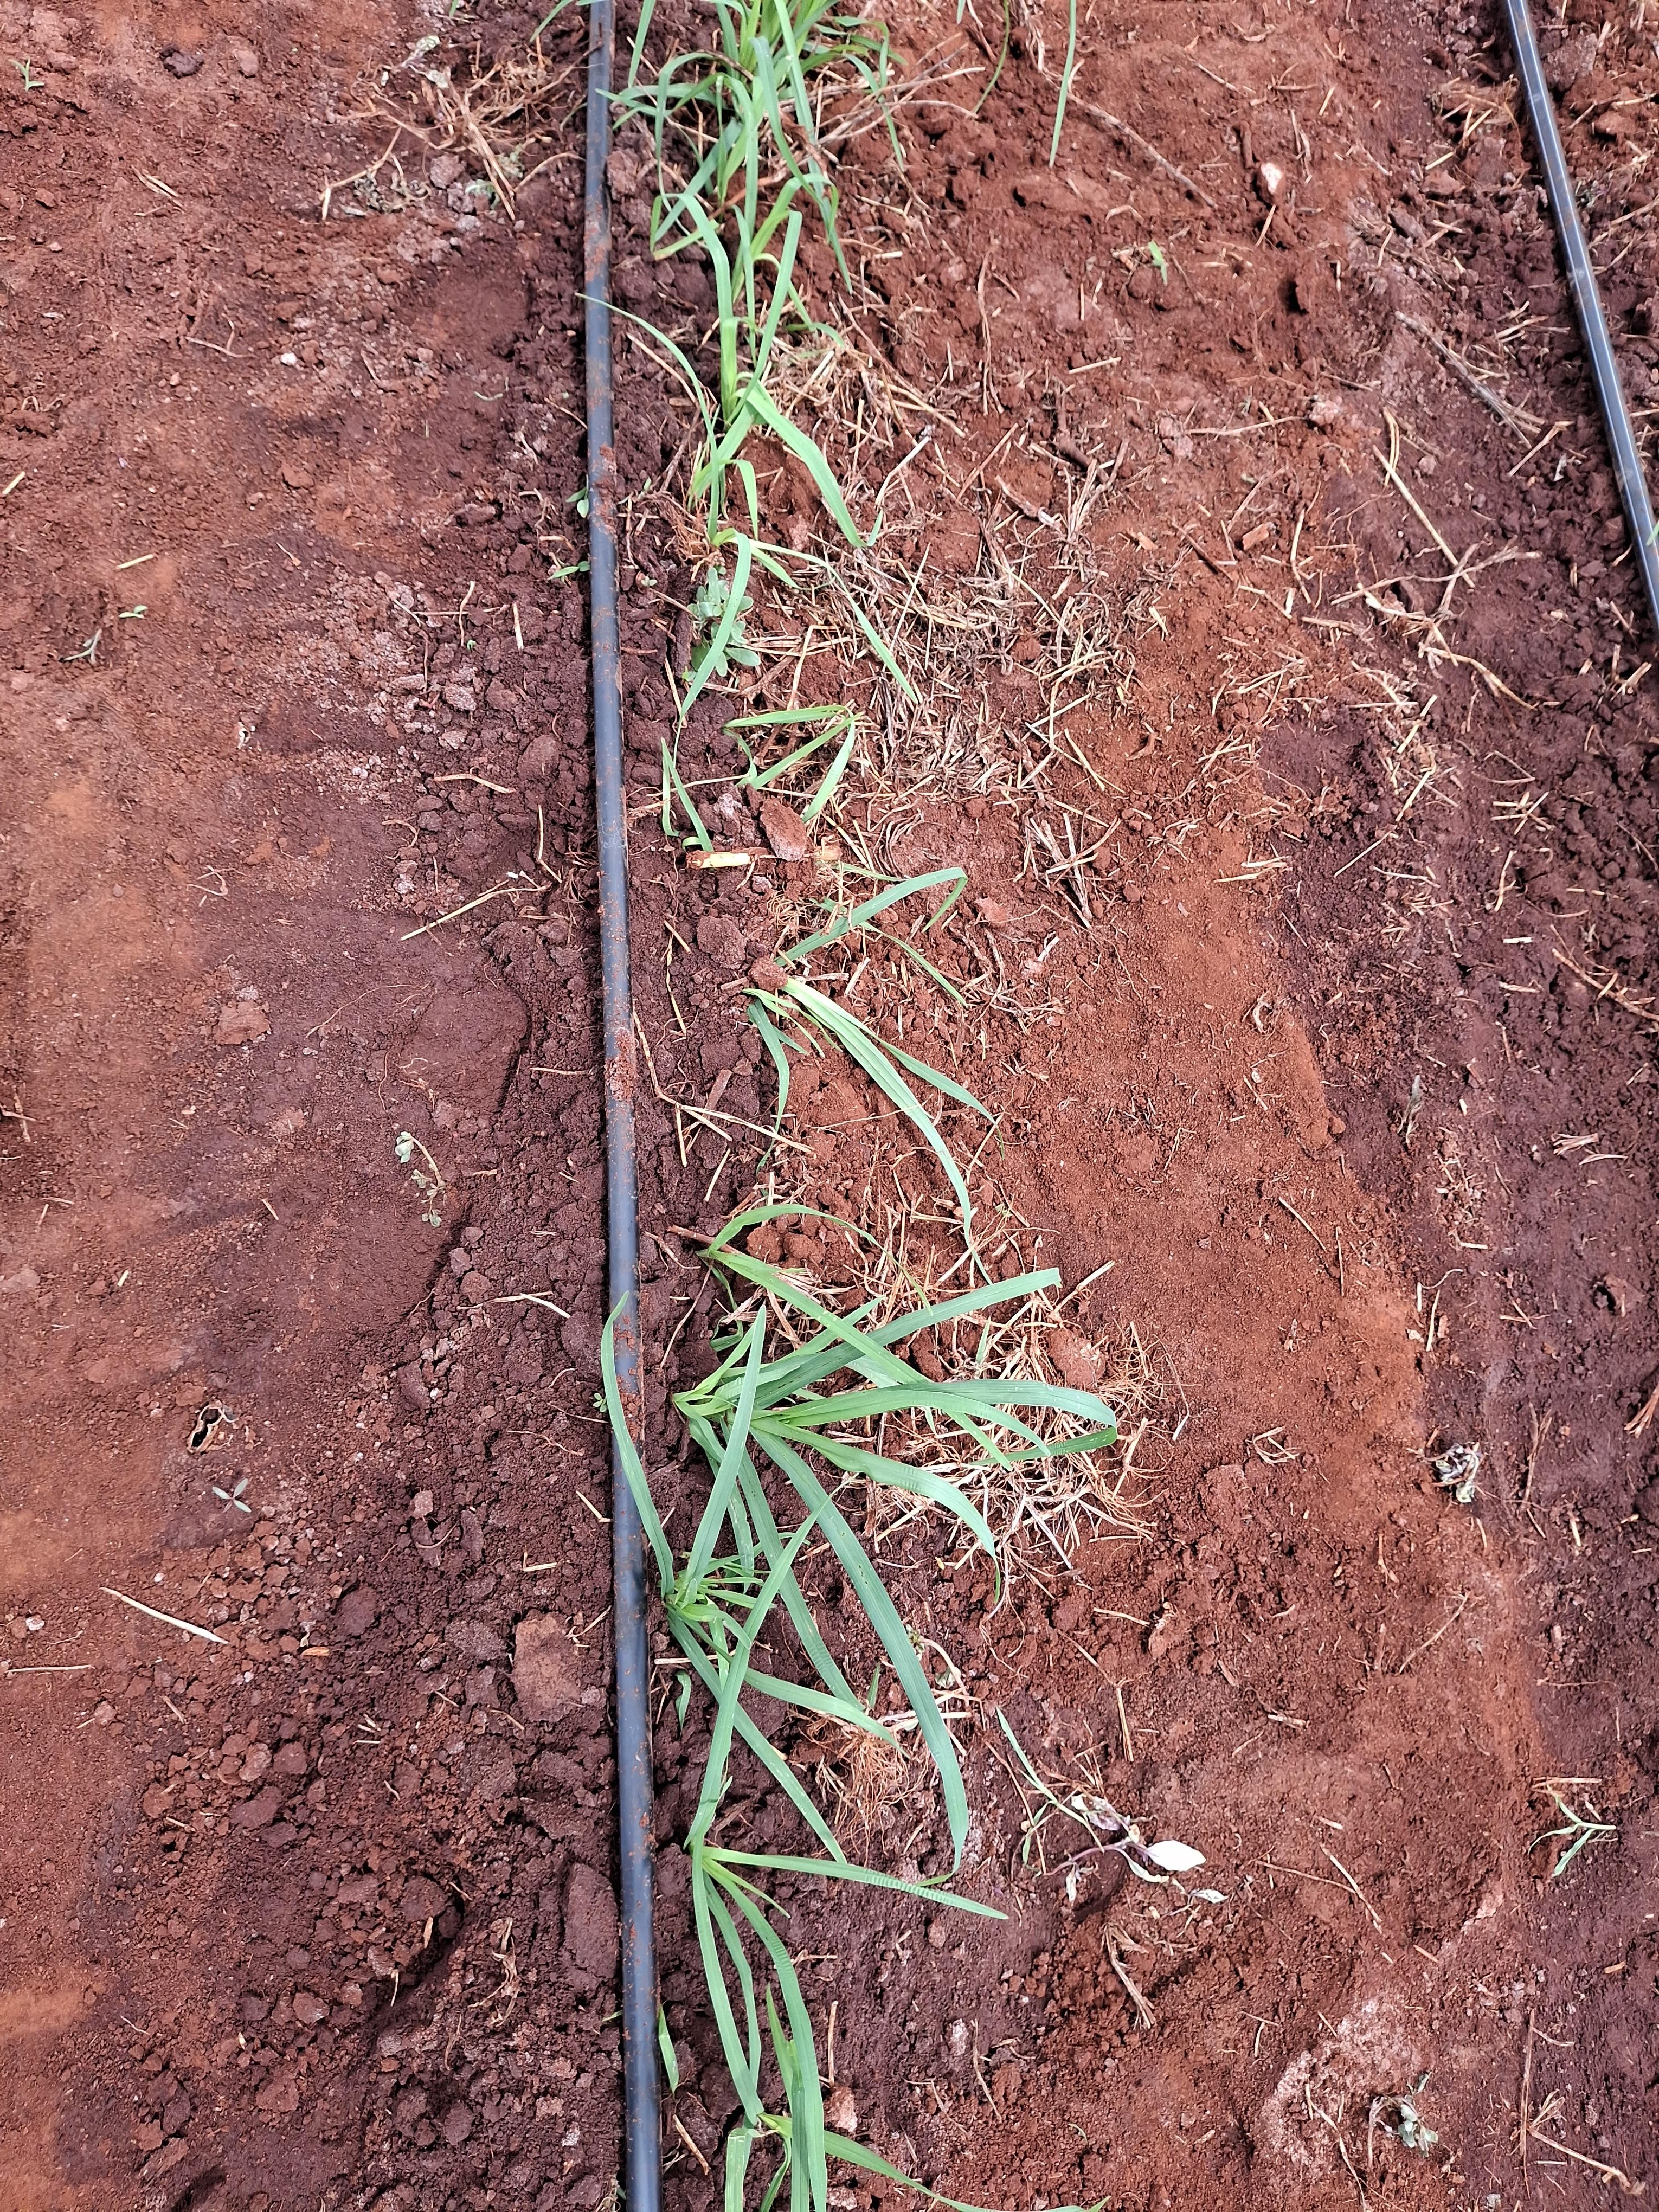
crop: finger millet
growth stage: vegetative
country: Kenya
